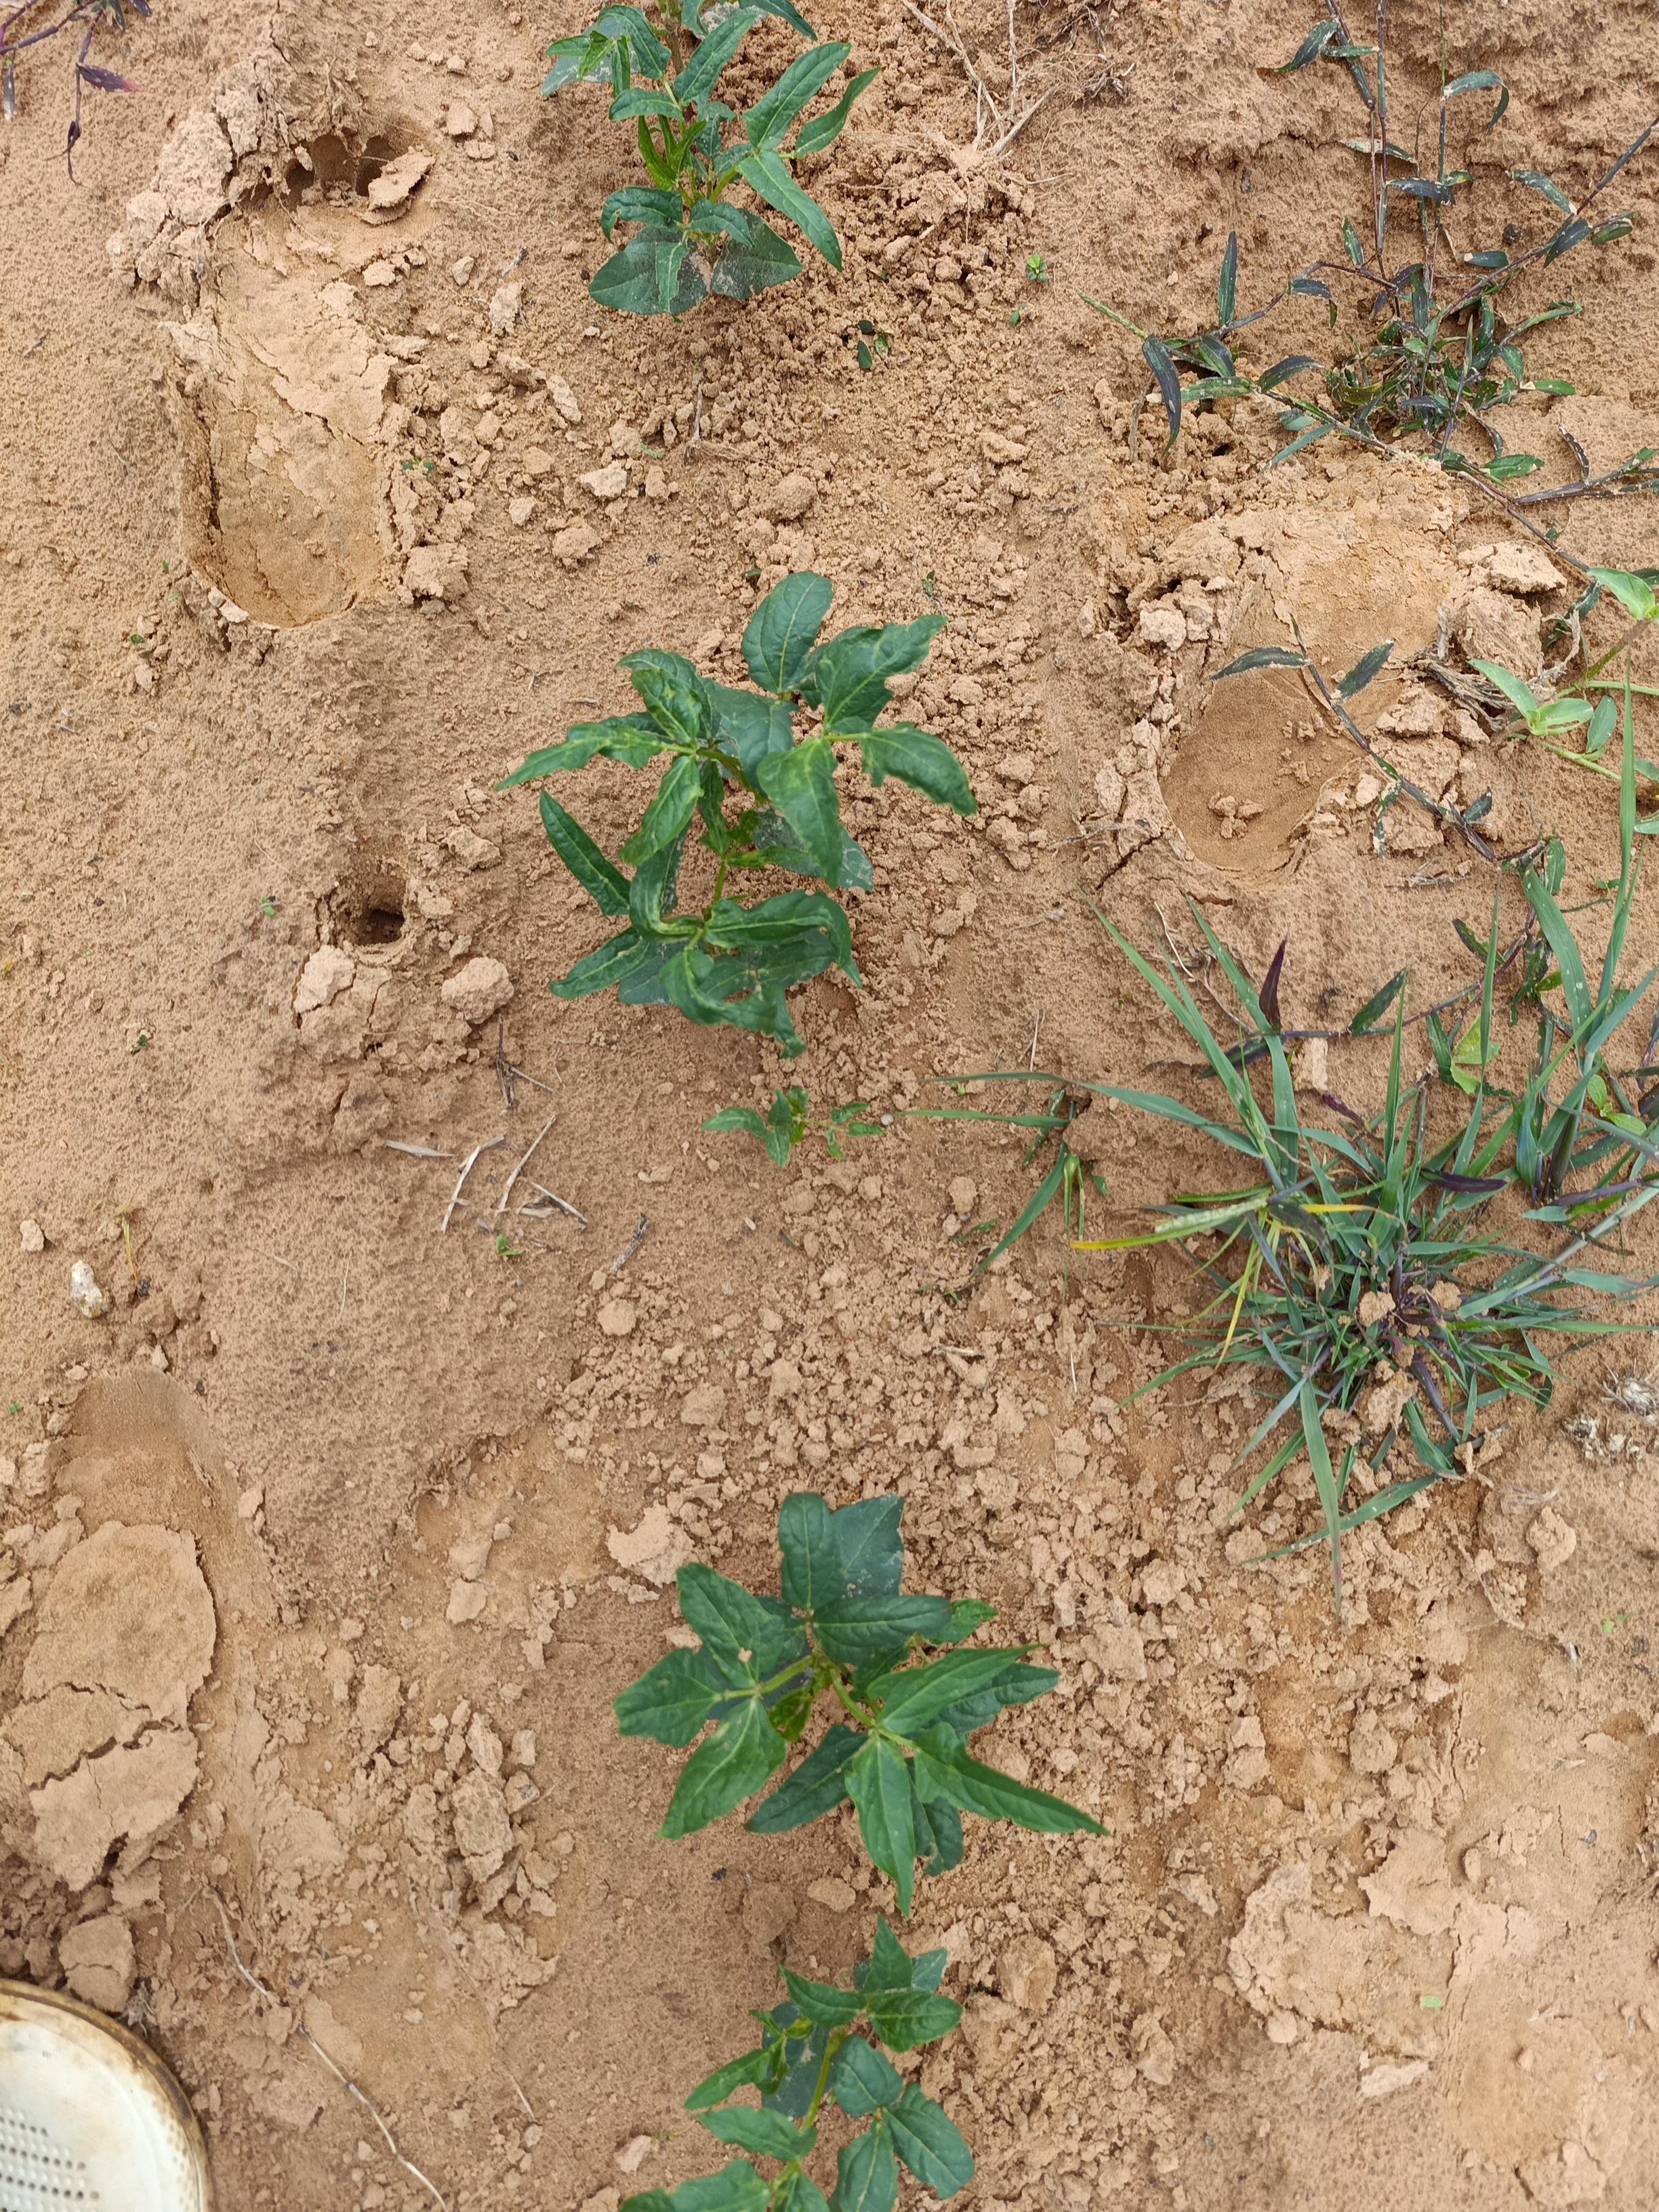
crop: cowpea
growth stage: emergence
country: Nigeria
